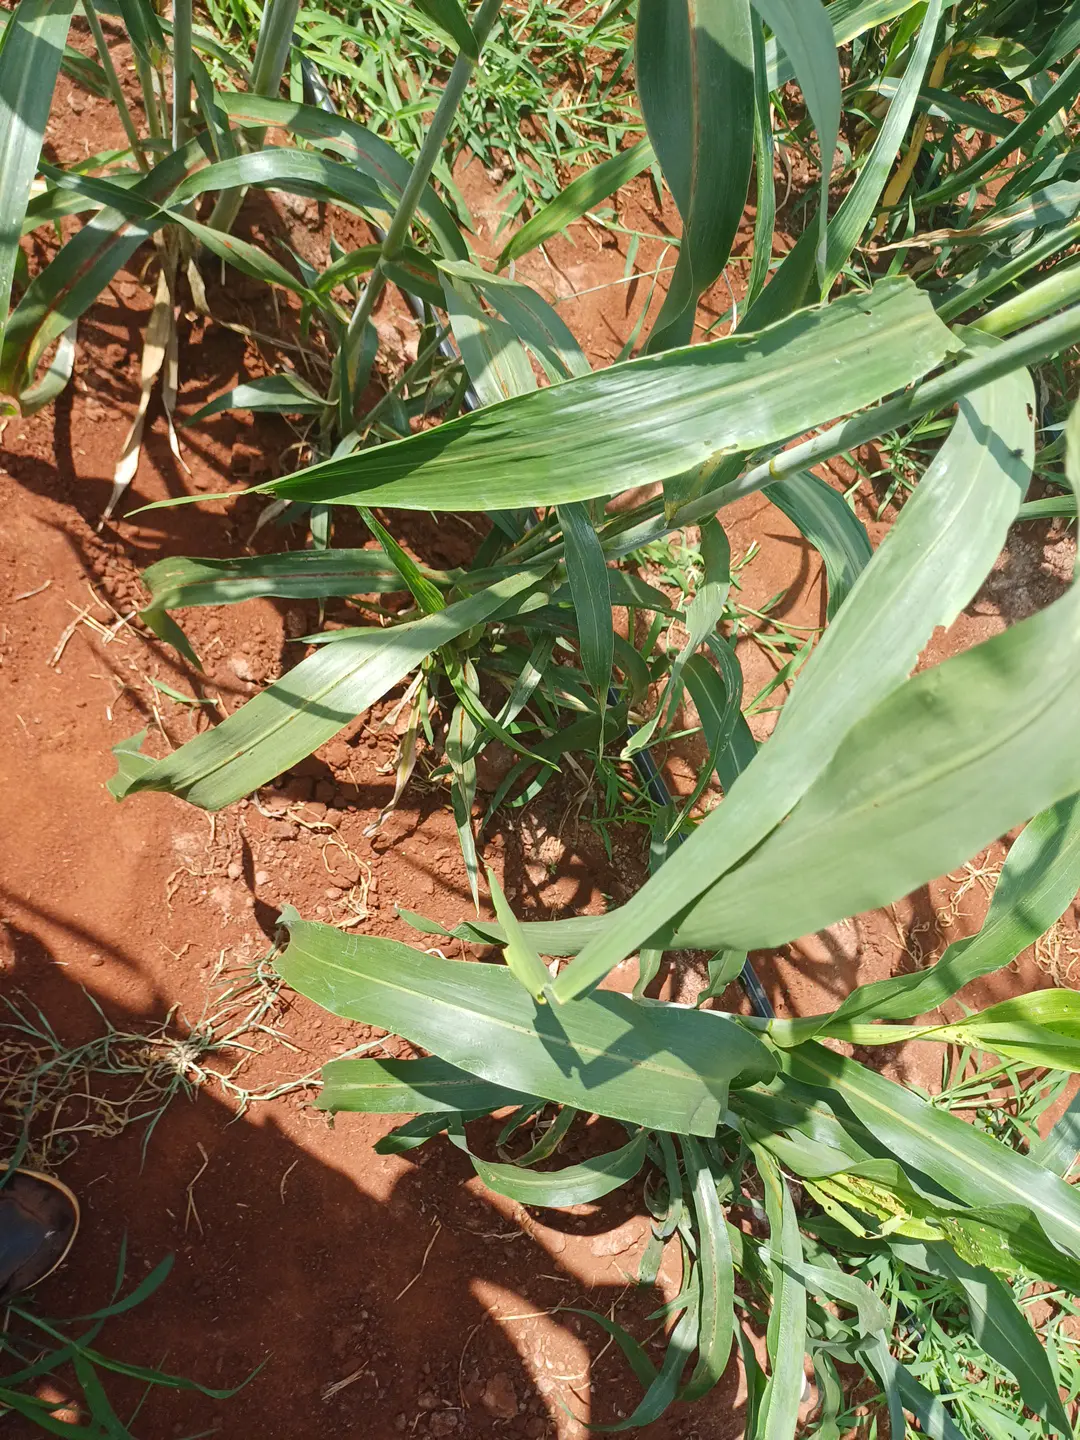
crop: sorghum
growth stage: heading tuber
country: Kenya
